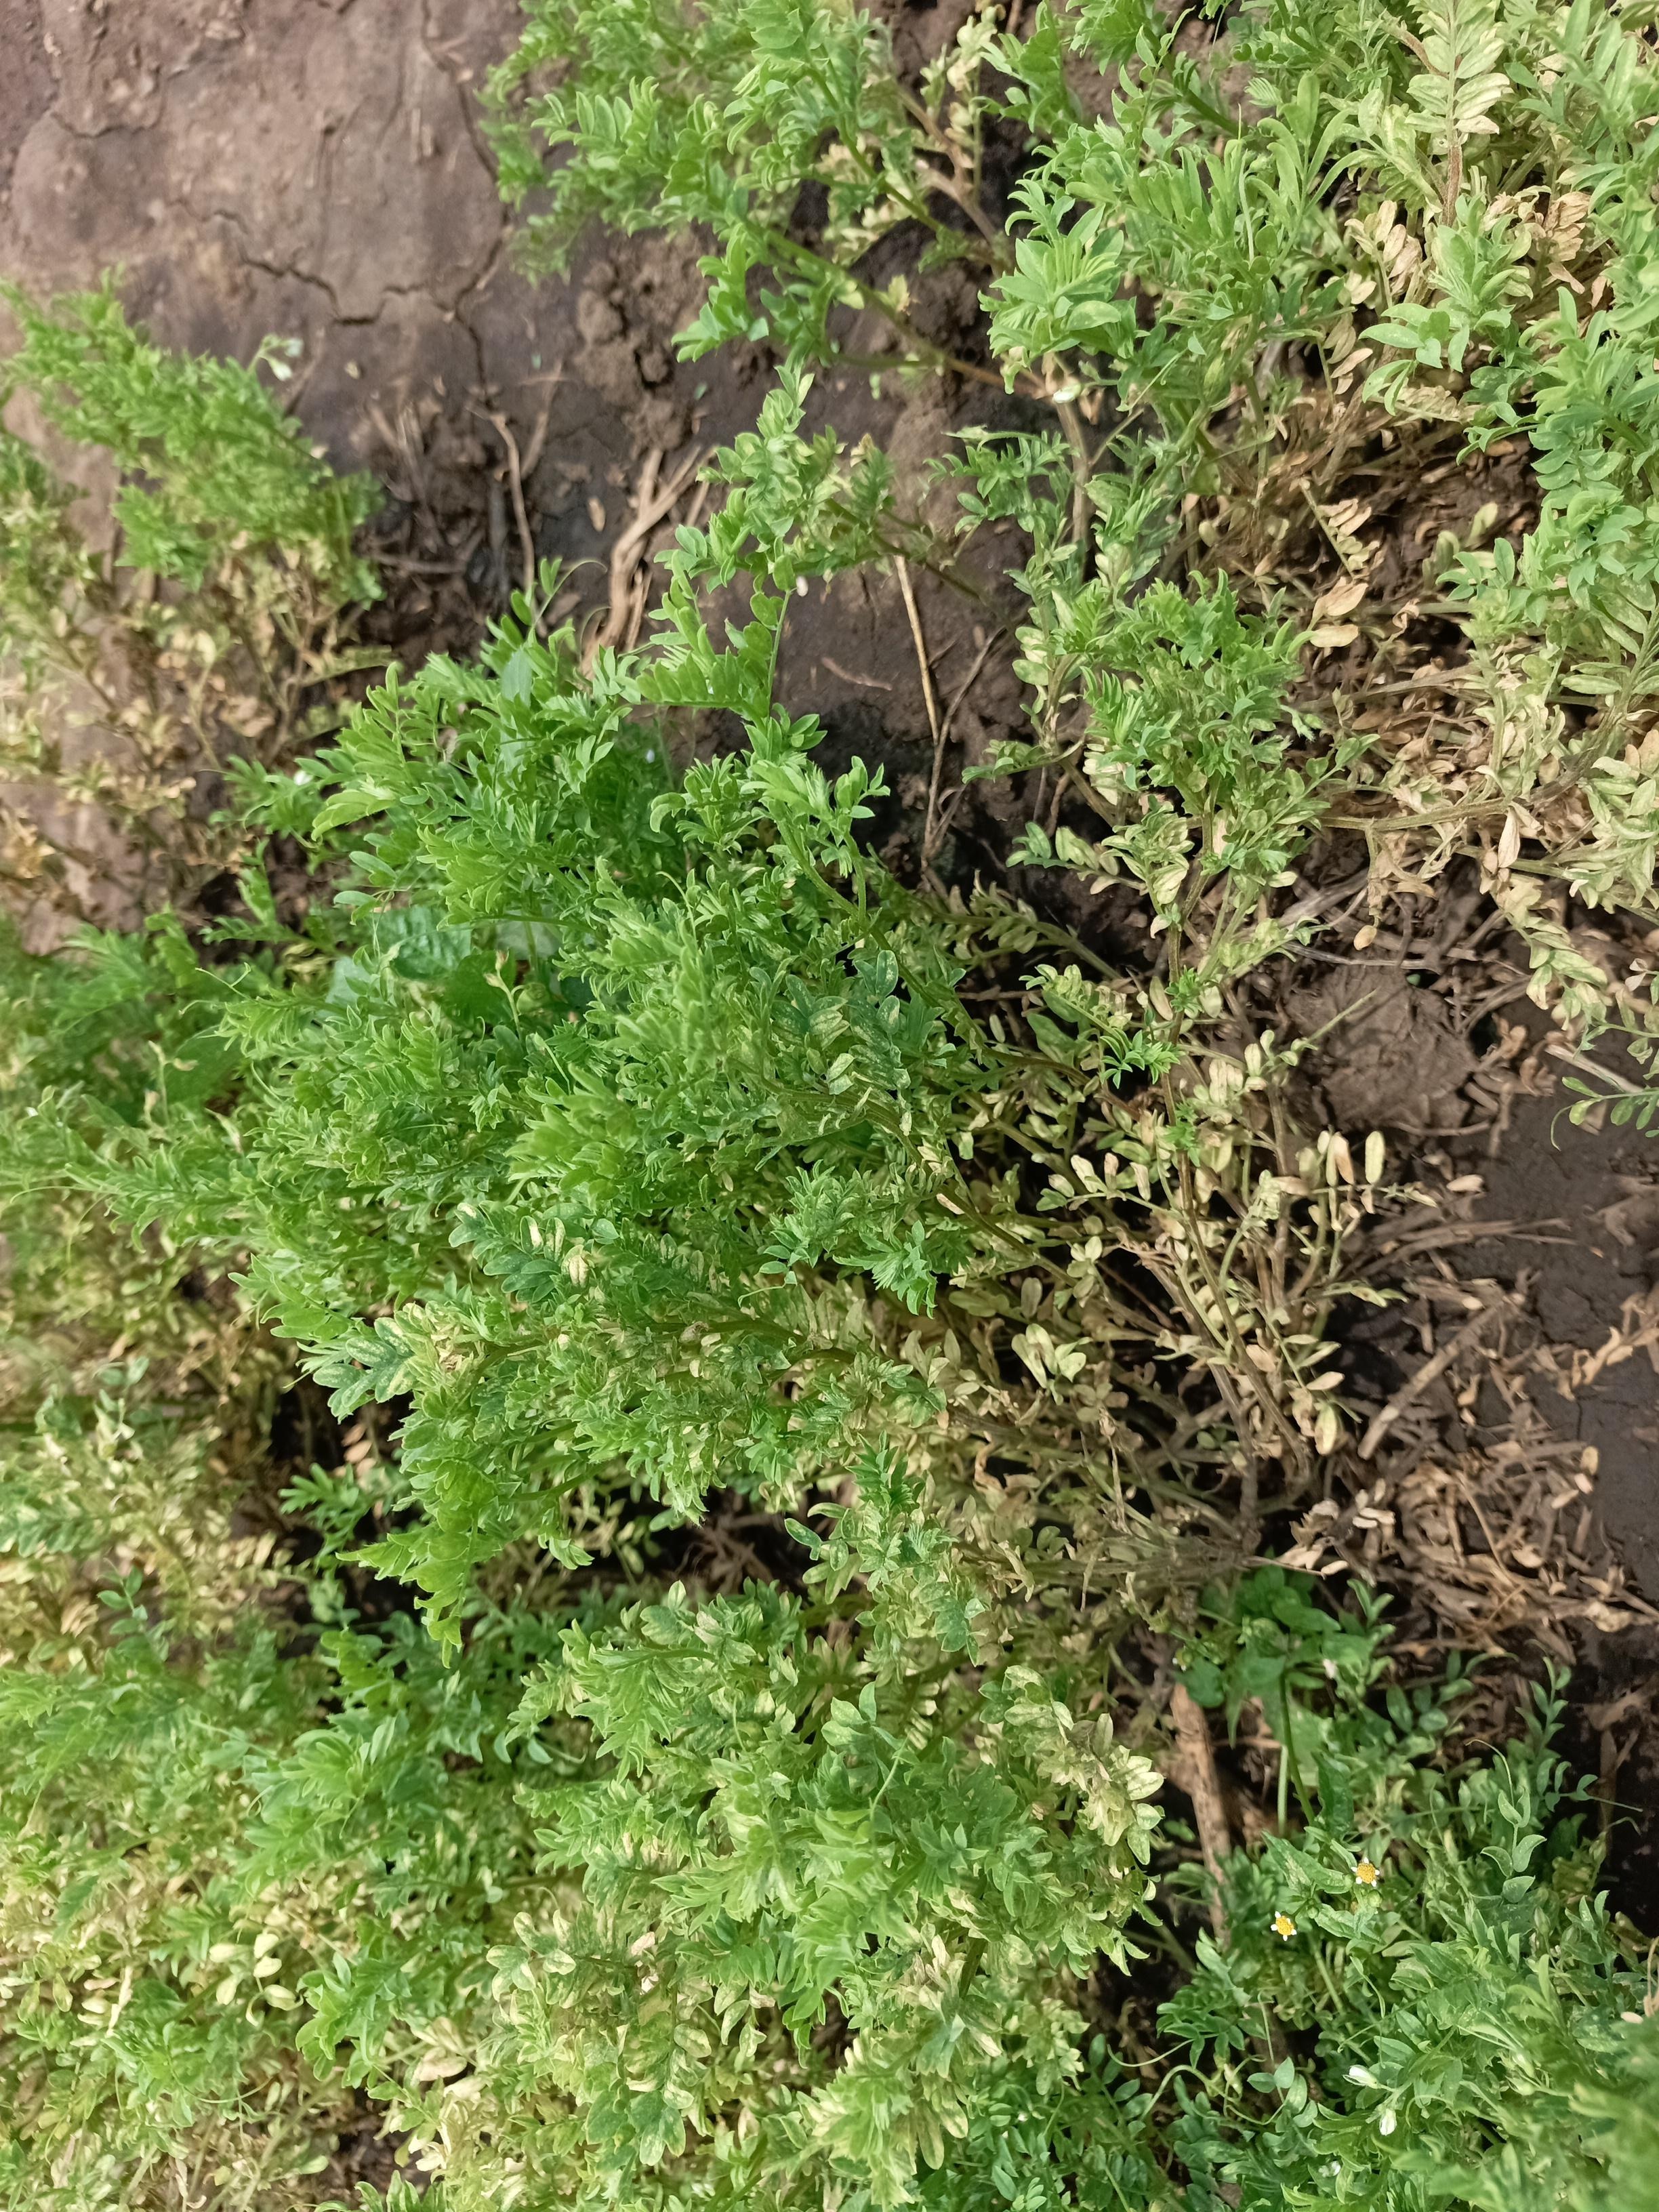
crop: lentil
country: Tanzania
